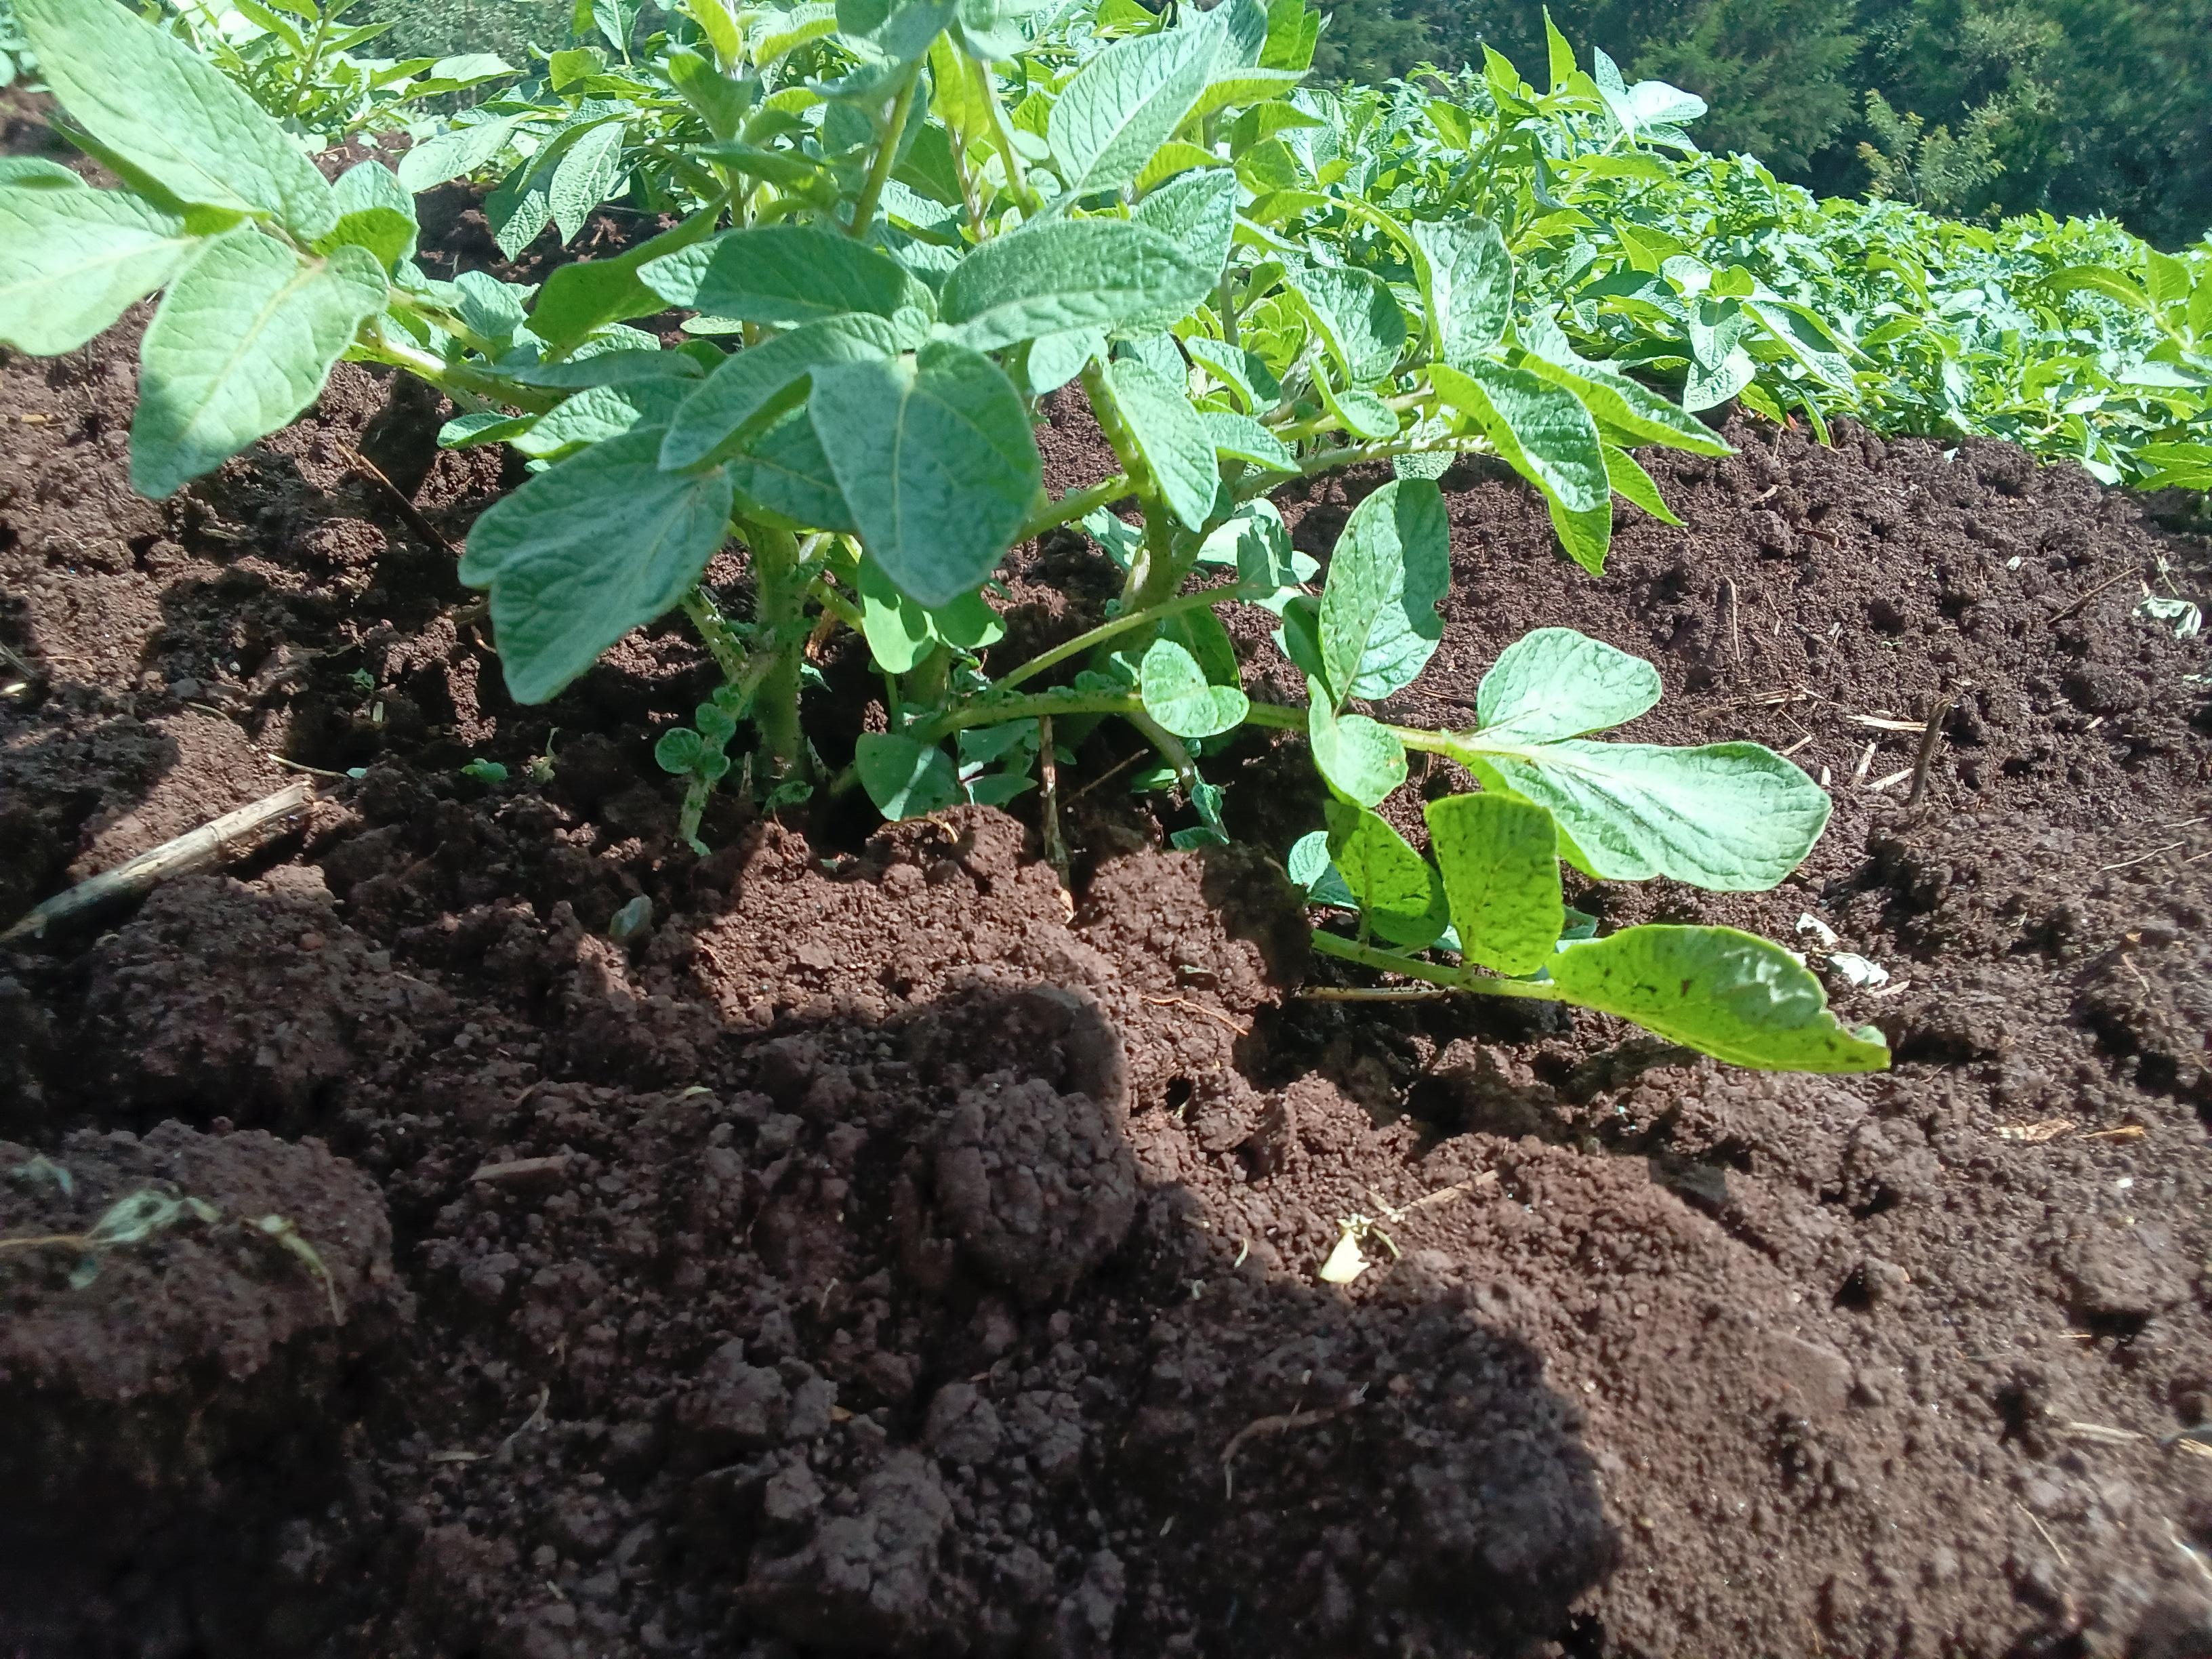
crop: potato
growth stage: vegetative
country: Kenya
